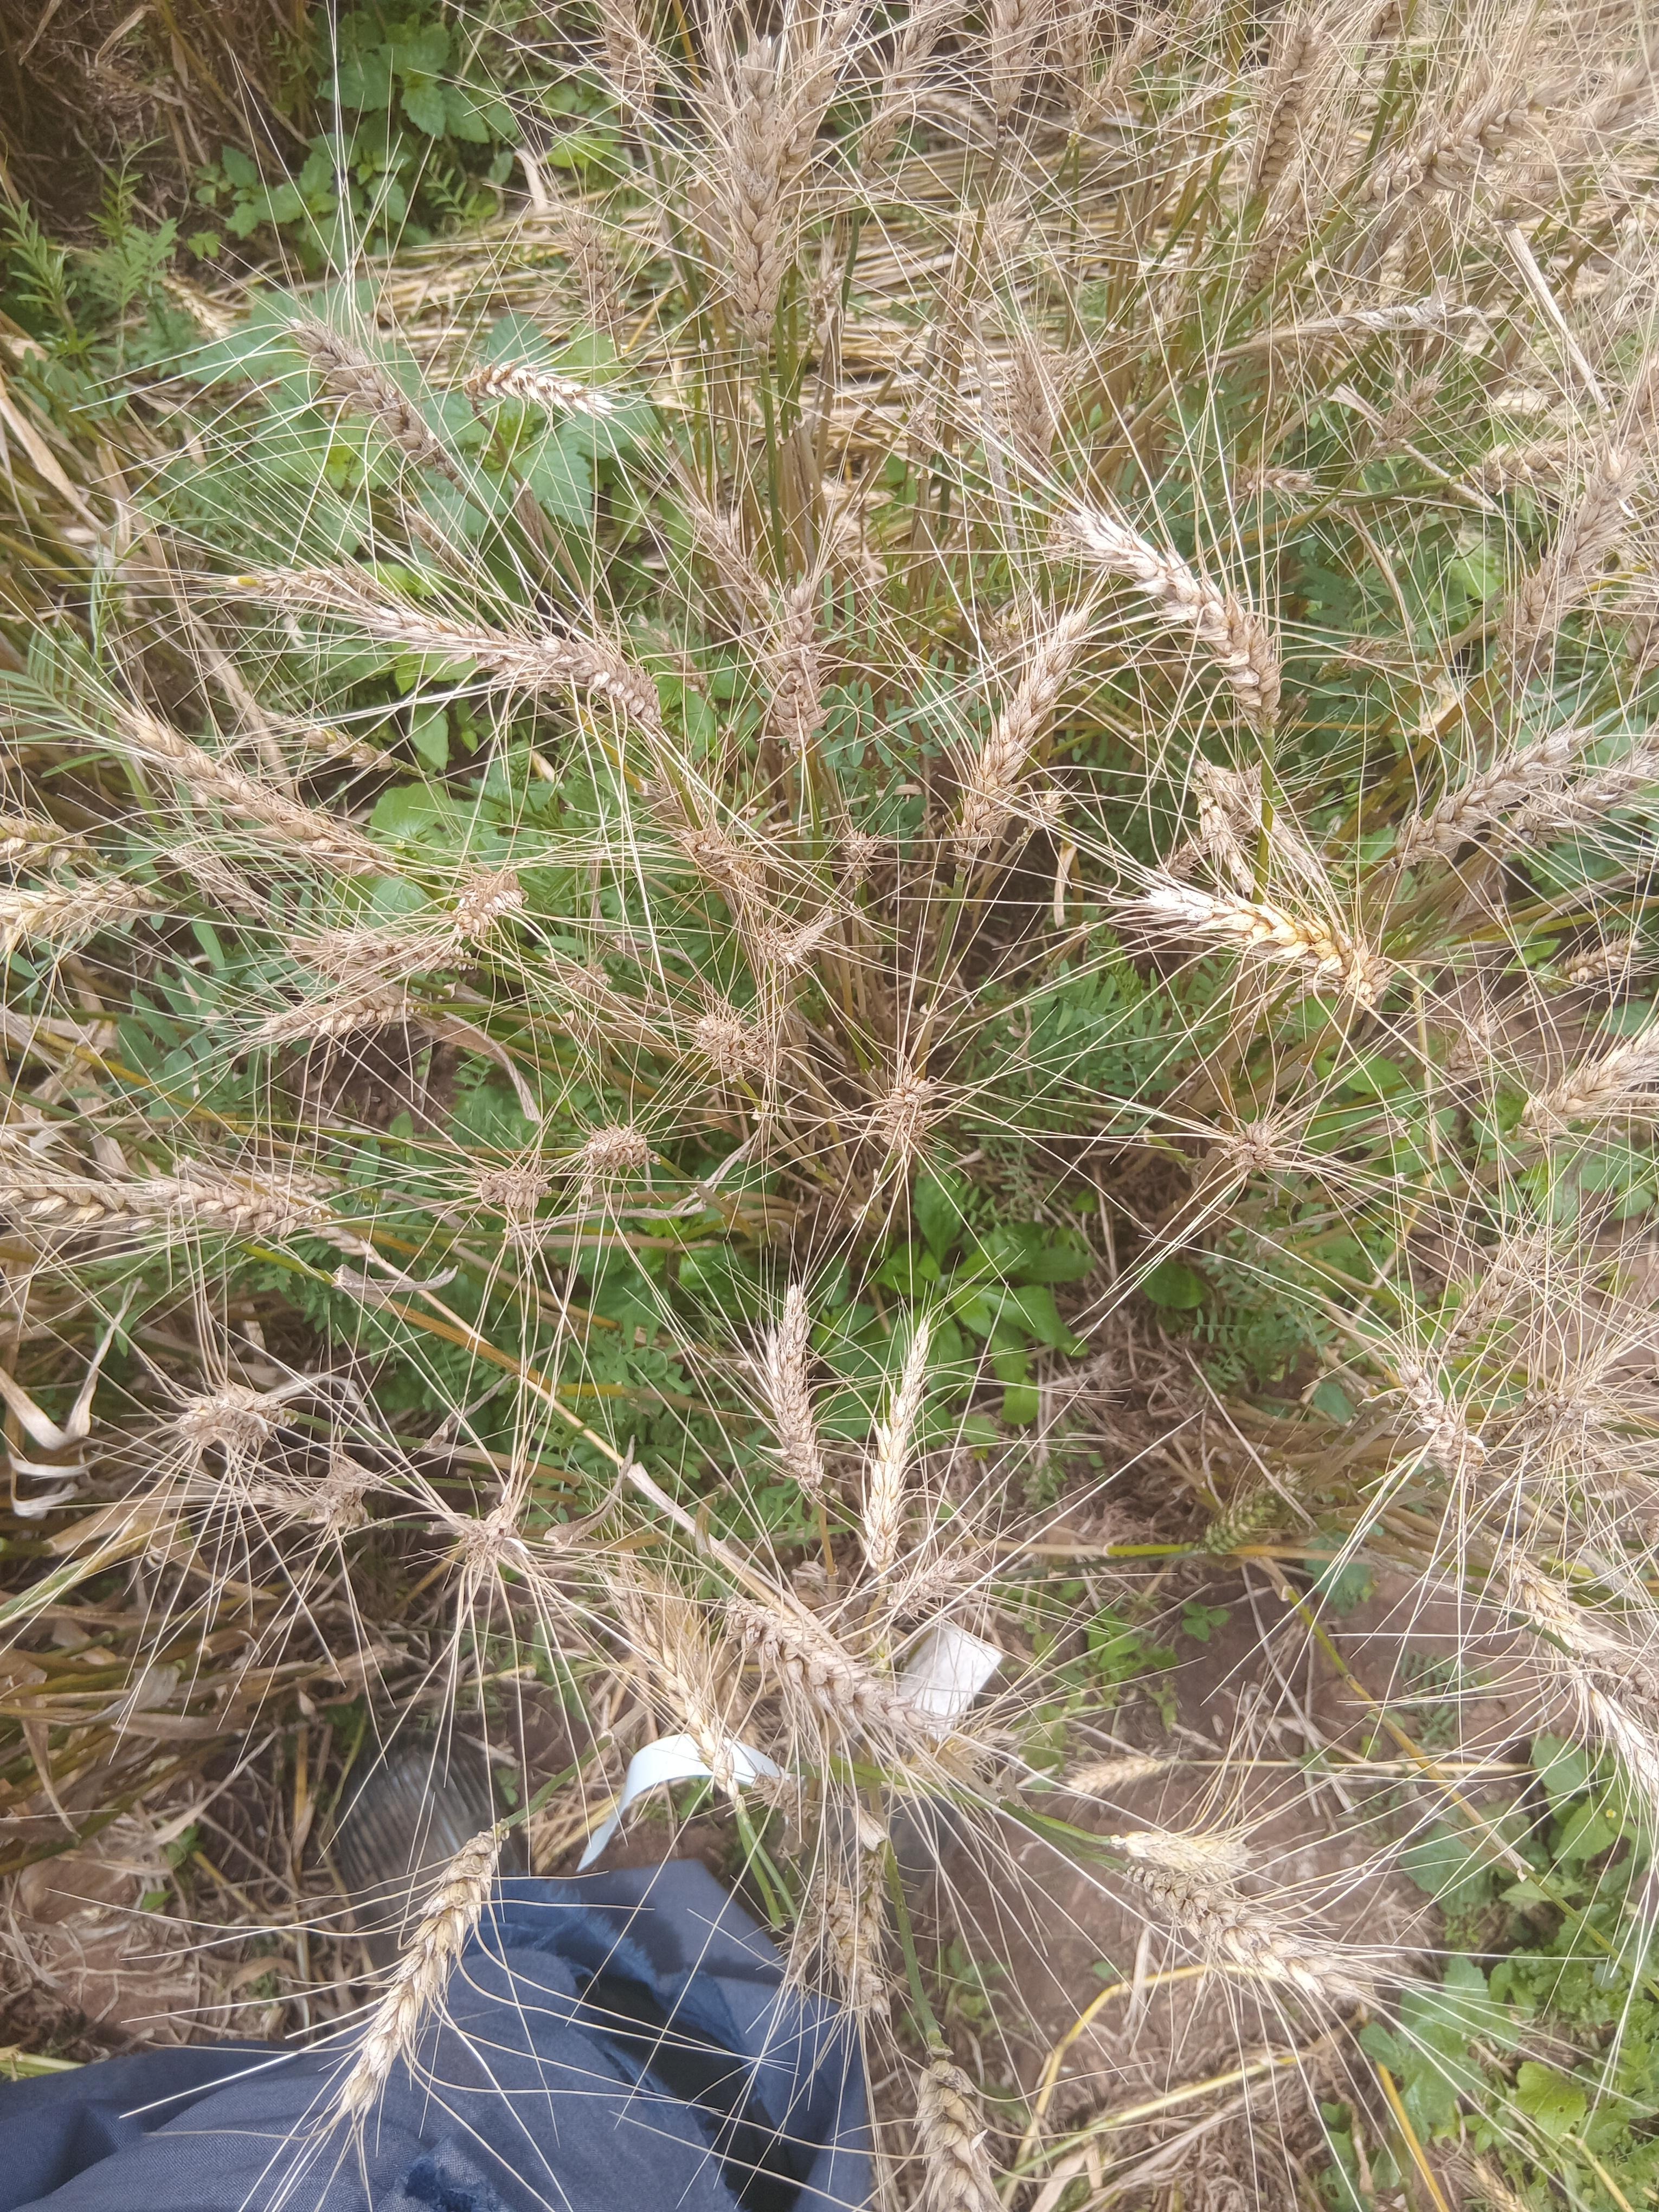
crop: wheat
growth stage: maturity
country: Kenya
